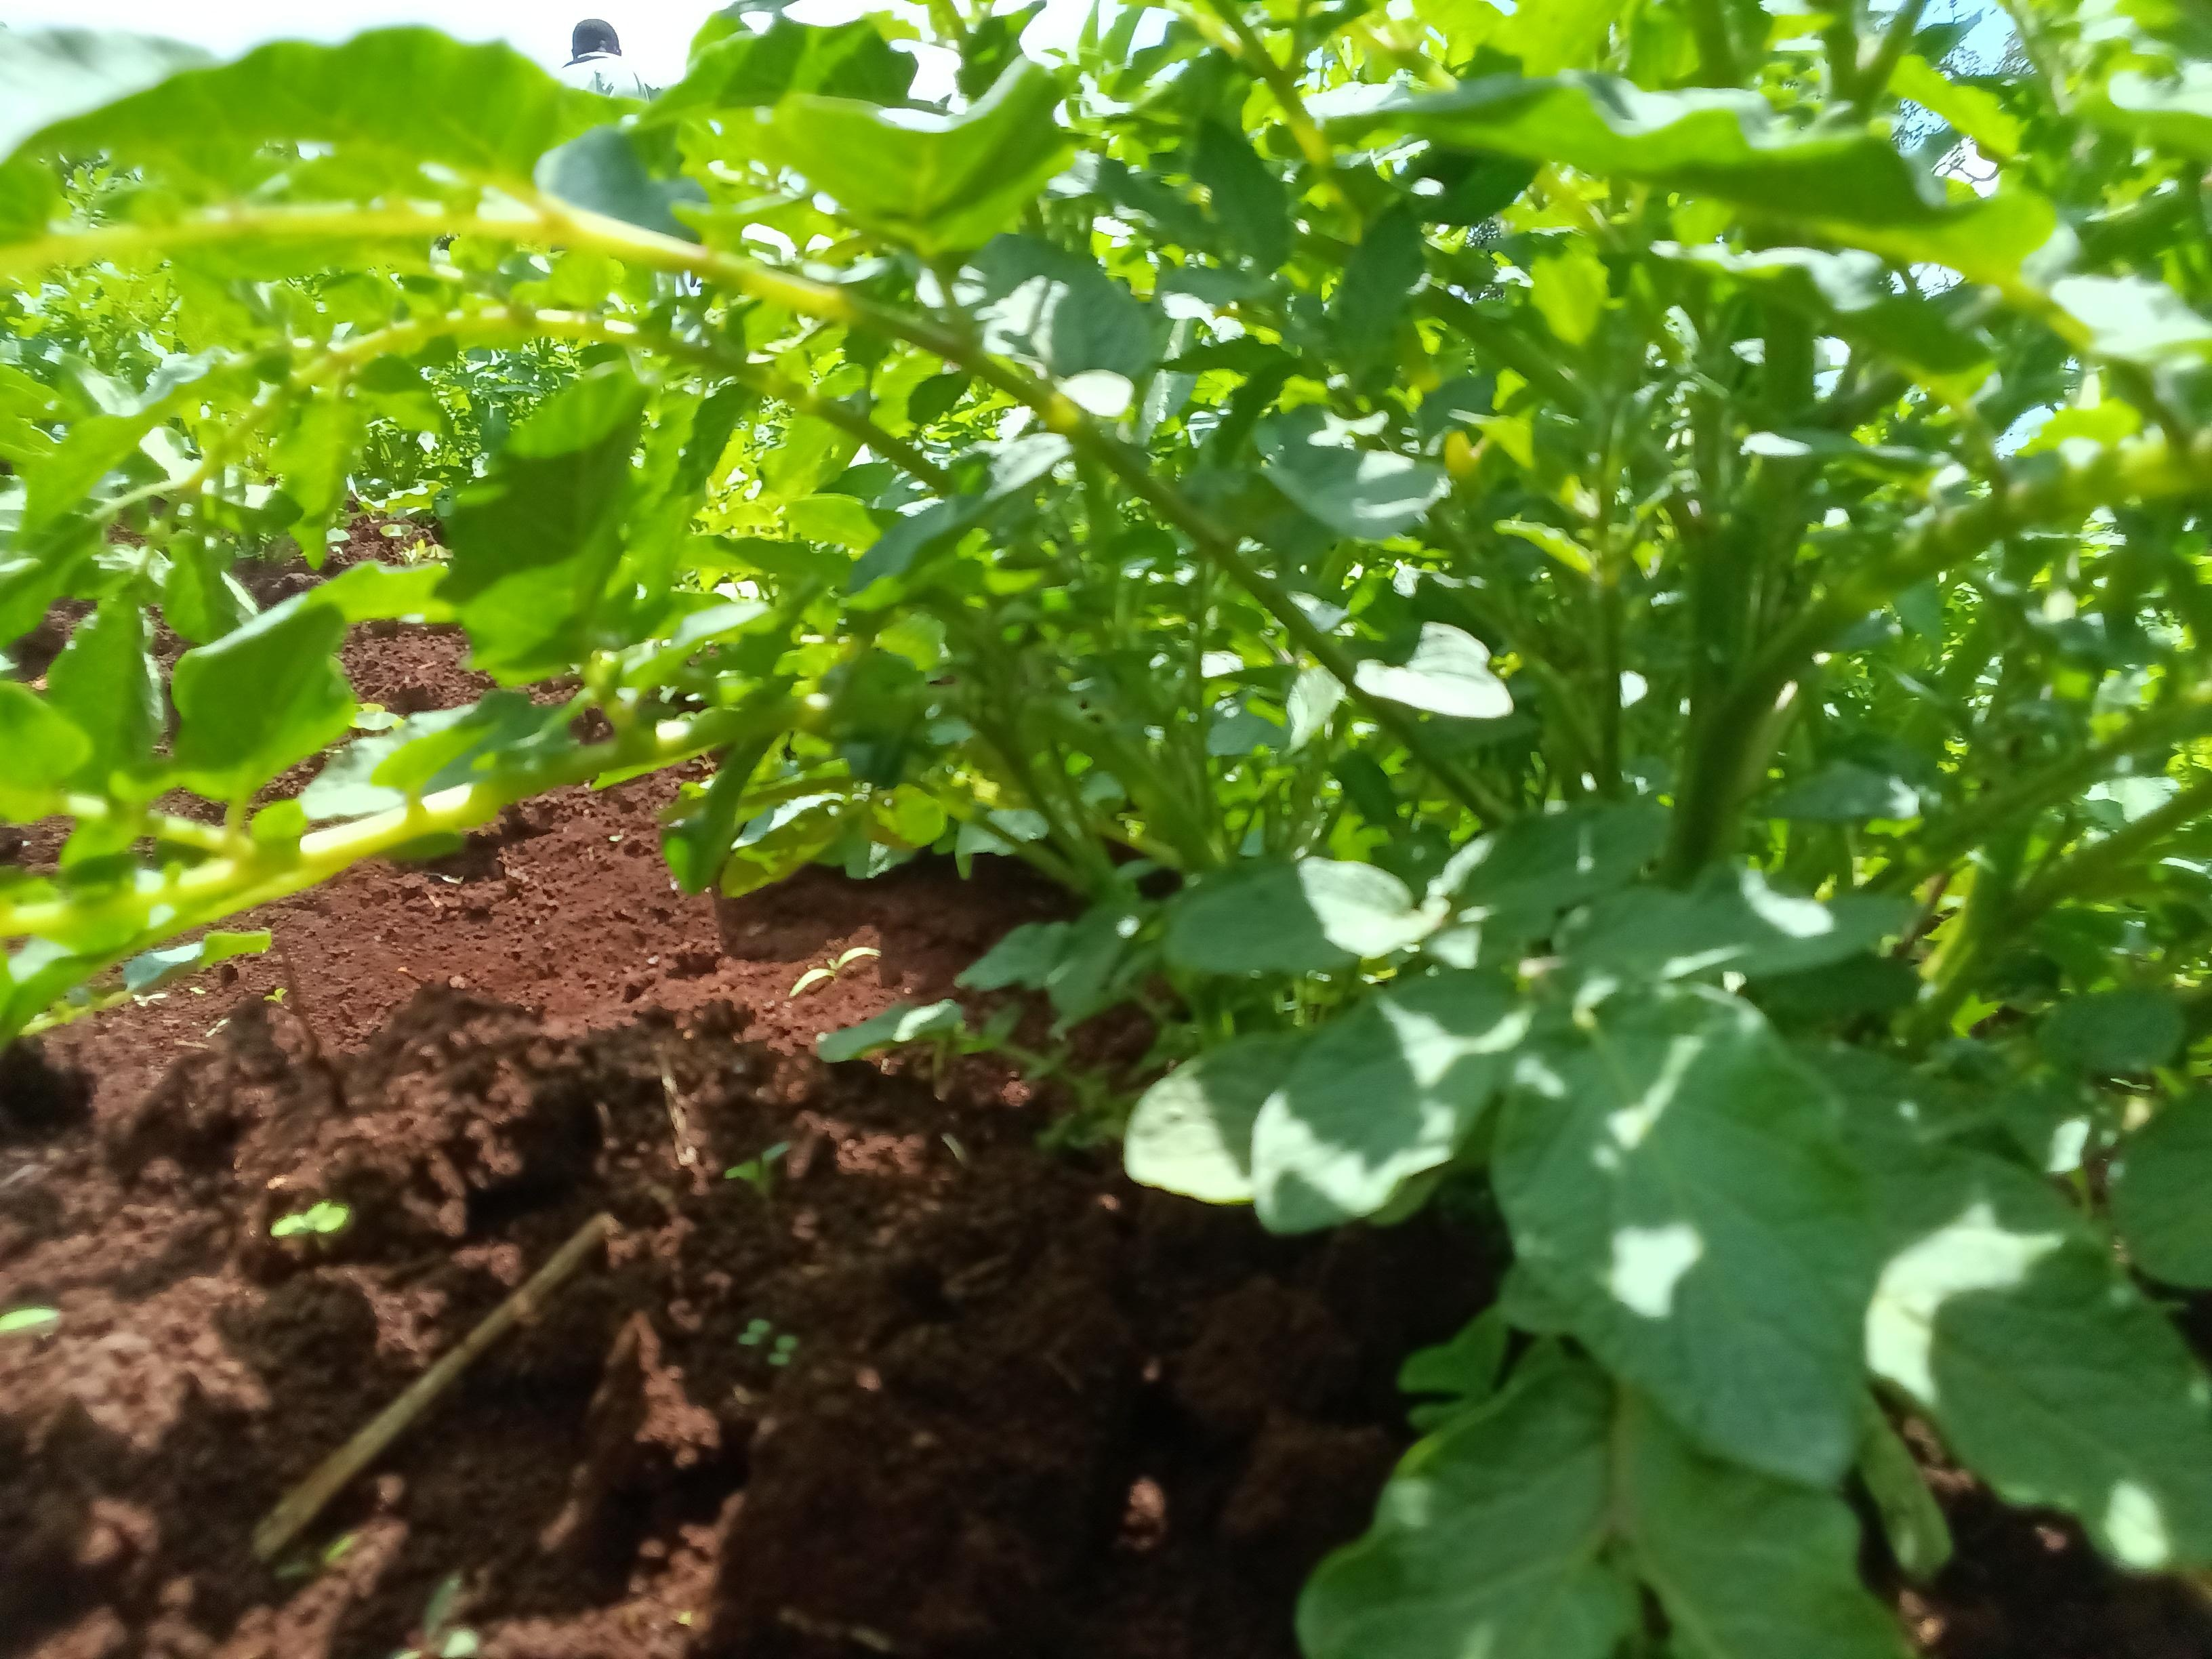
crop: potato
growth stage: vegetative
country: Kenya
